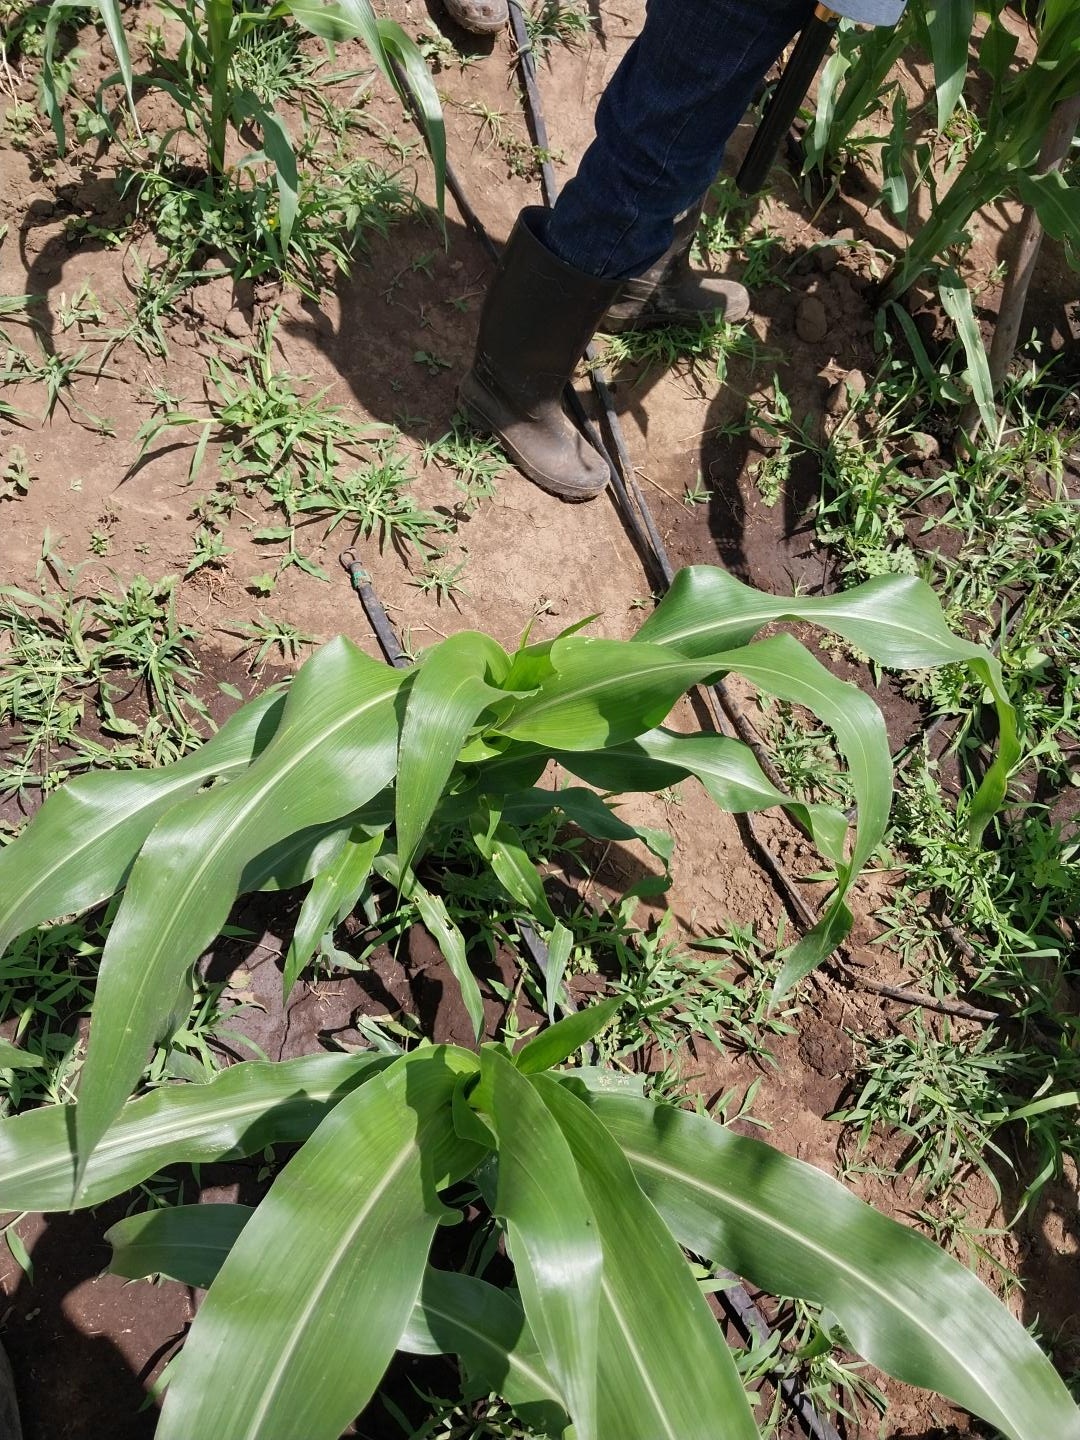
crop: maize
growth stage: vegetative
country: Tanzania
